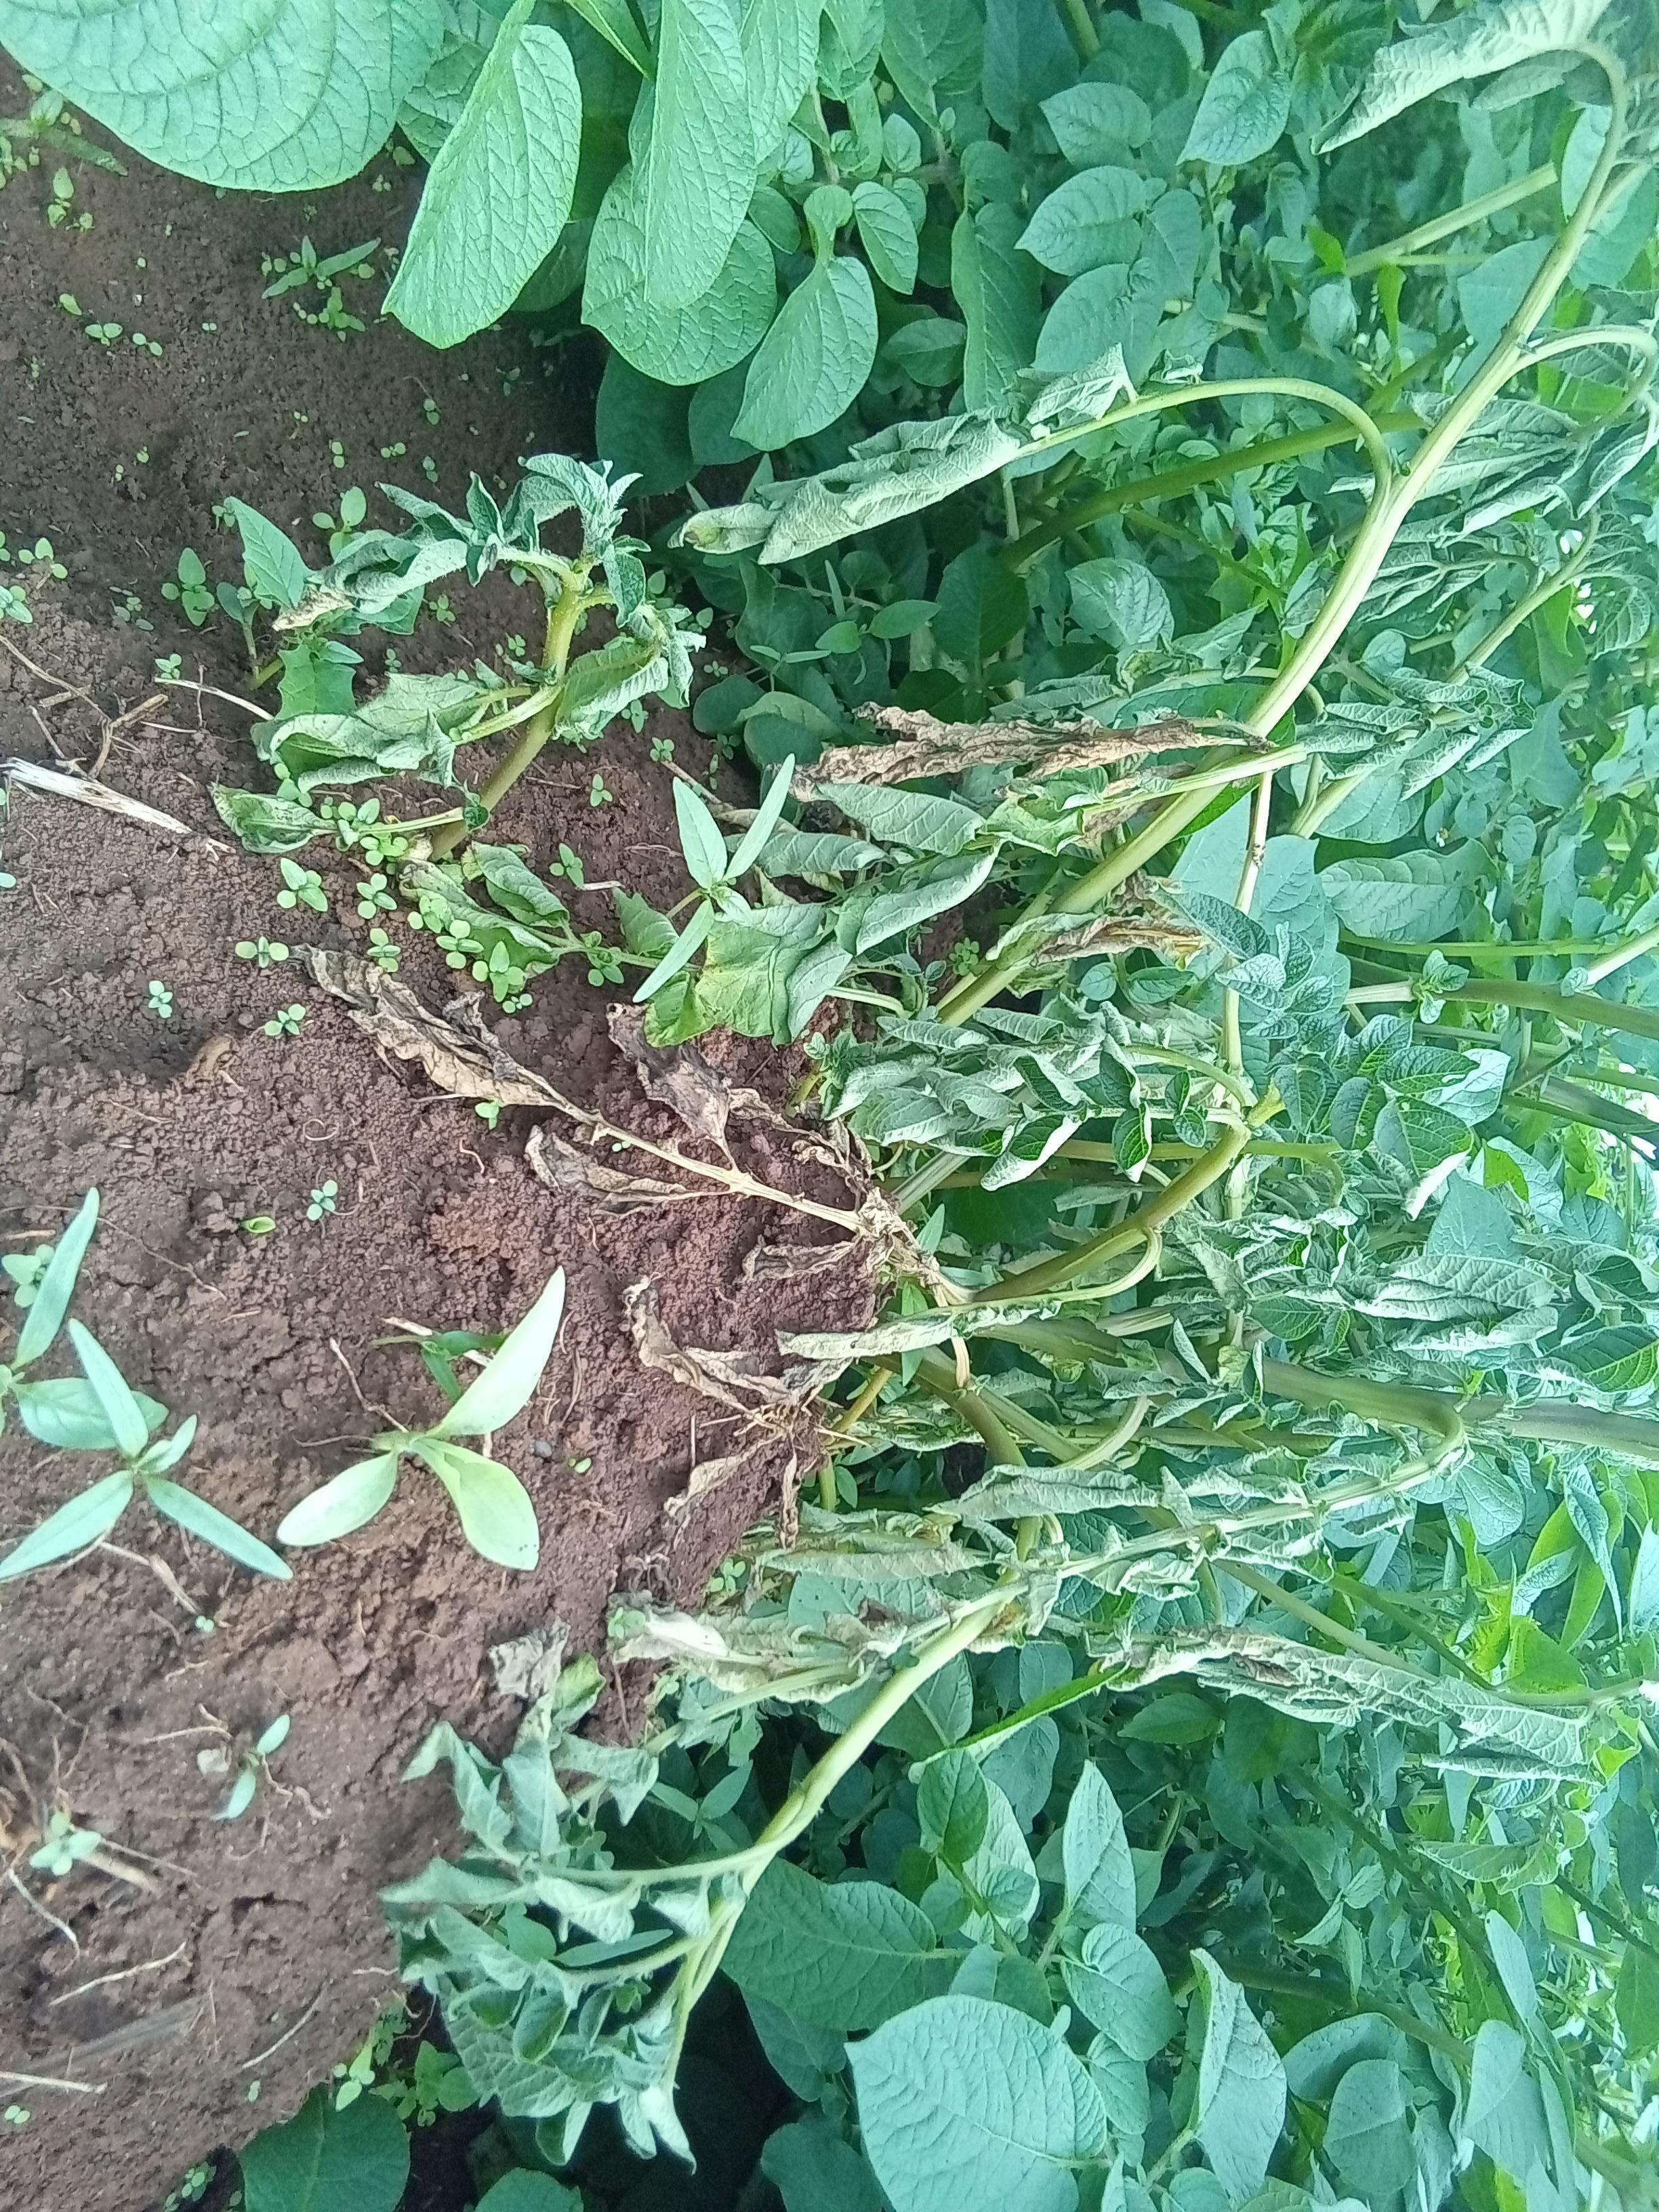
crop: potato
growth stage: flowering
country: Kenya
